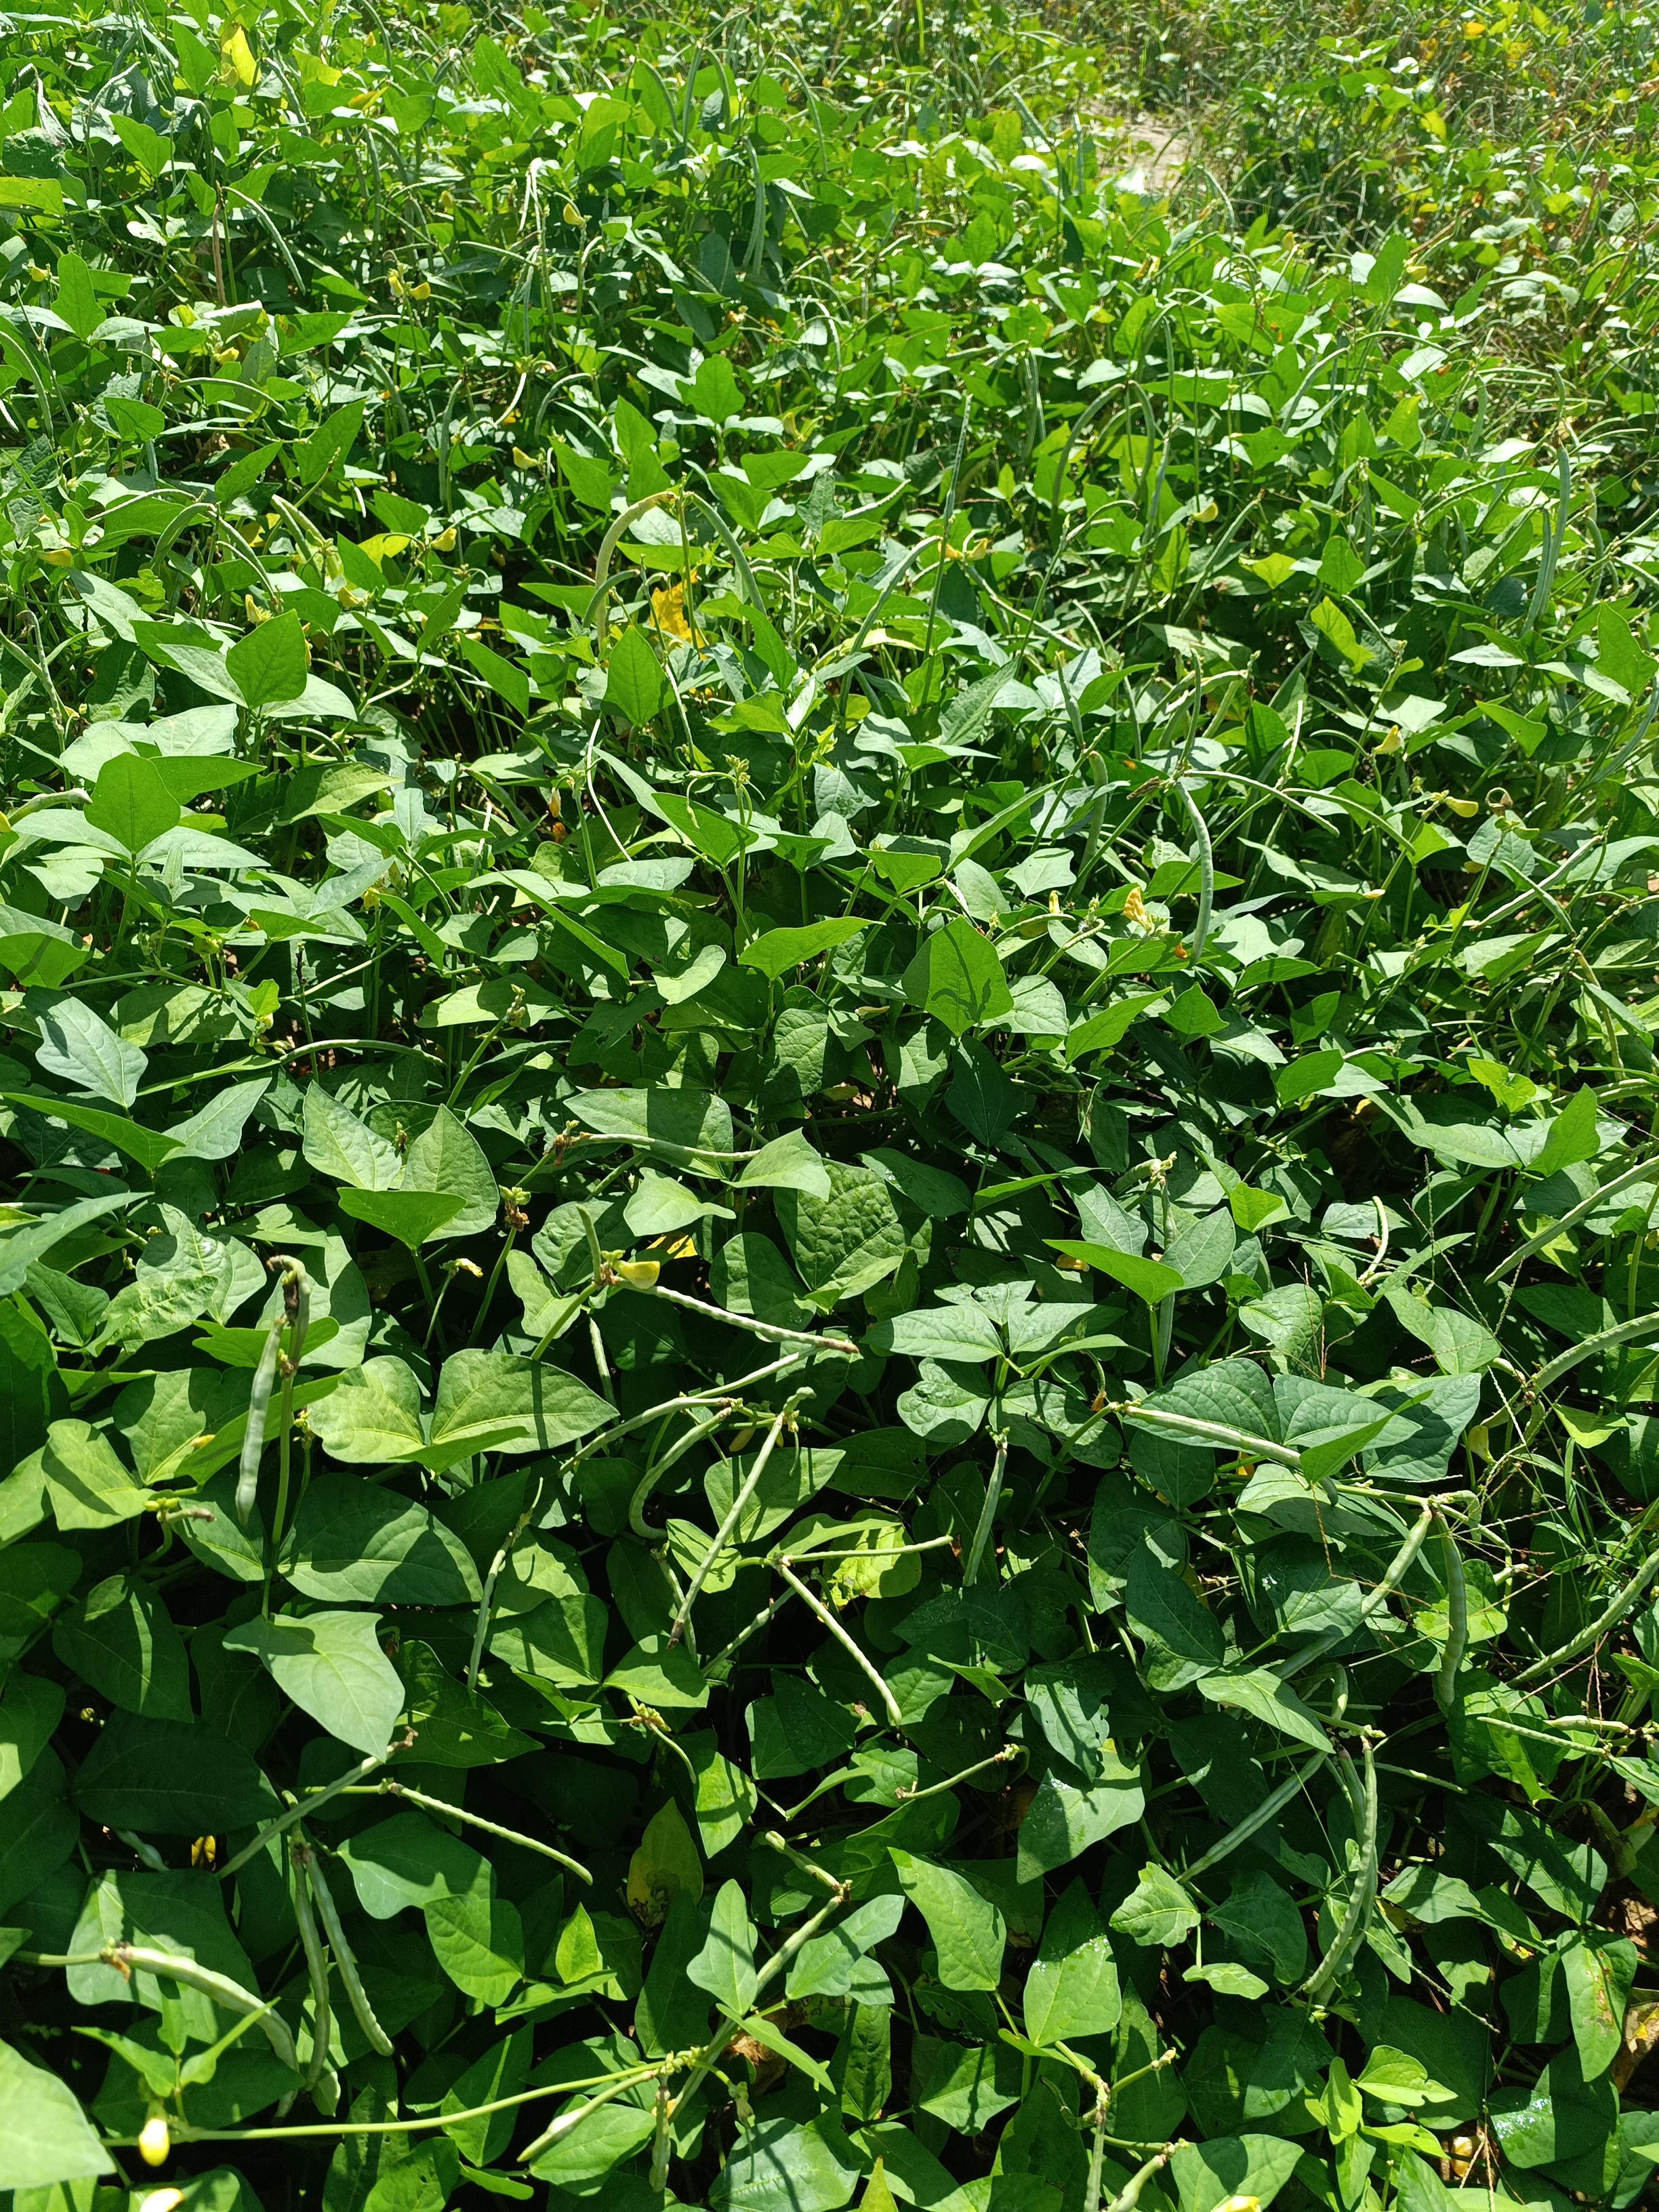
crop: cowpea
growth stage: maturity
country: Nigeria
